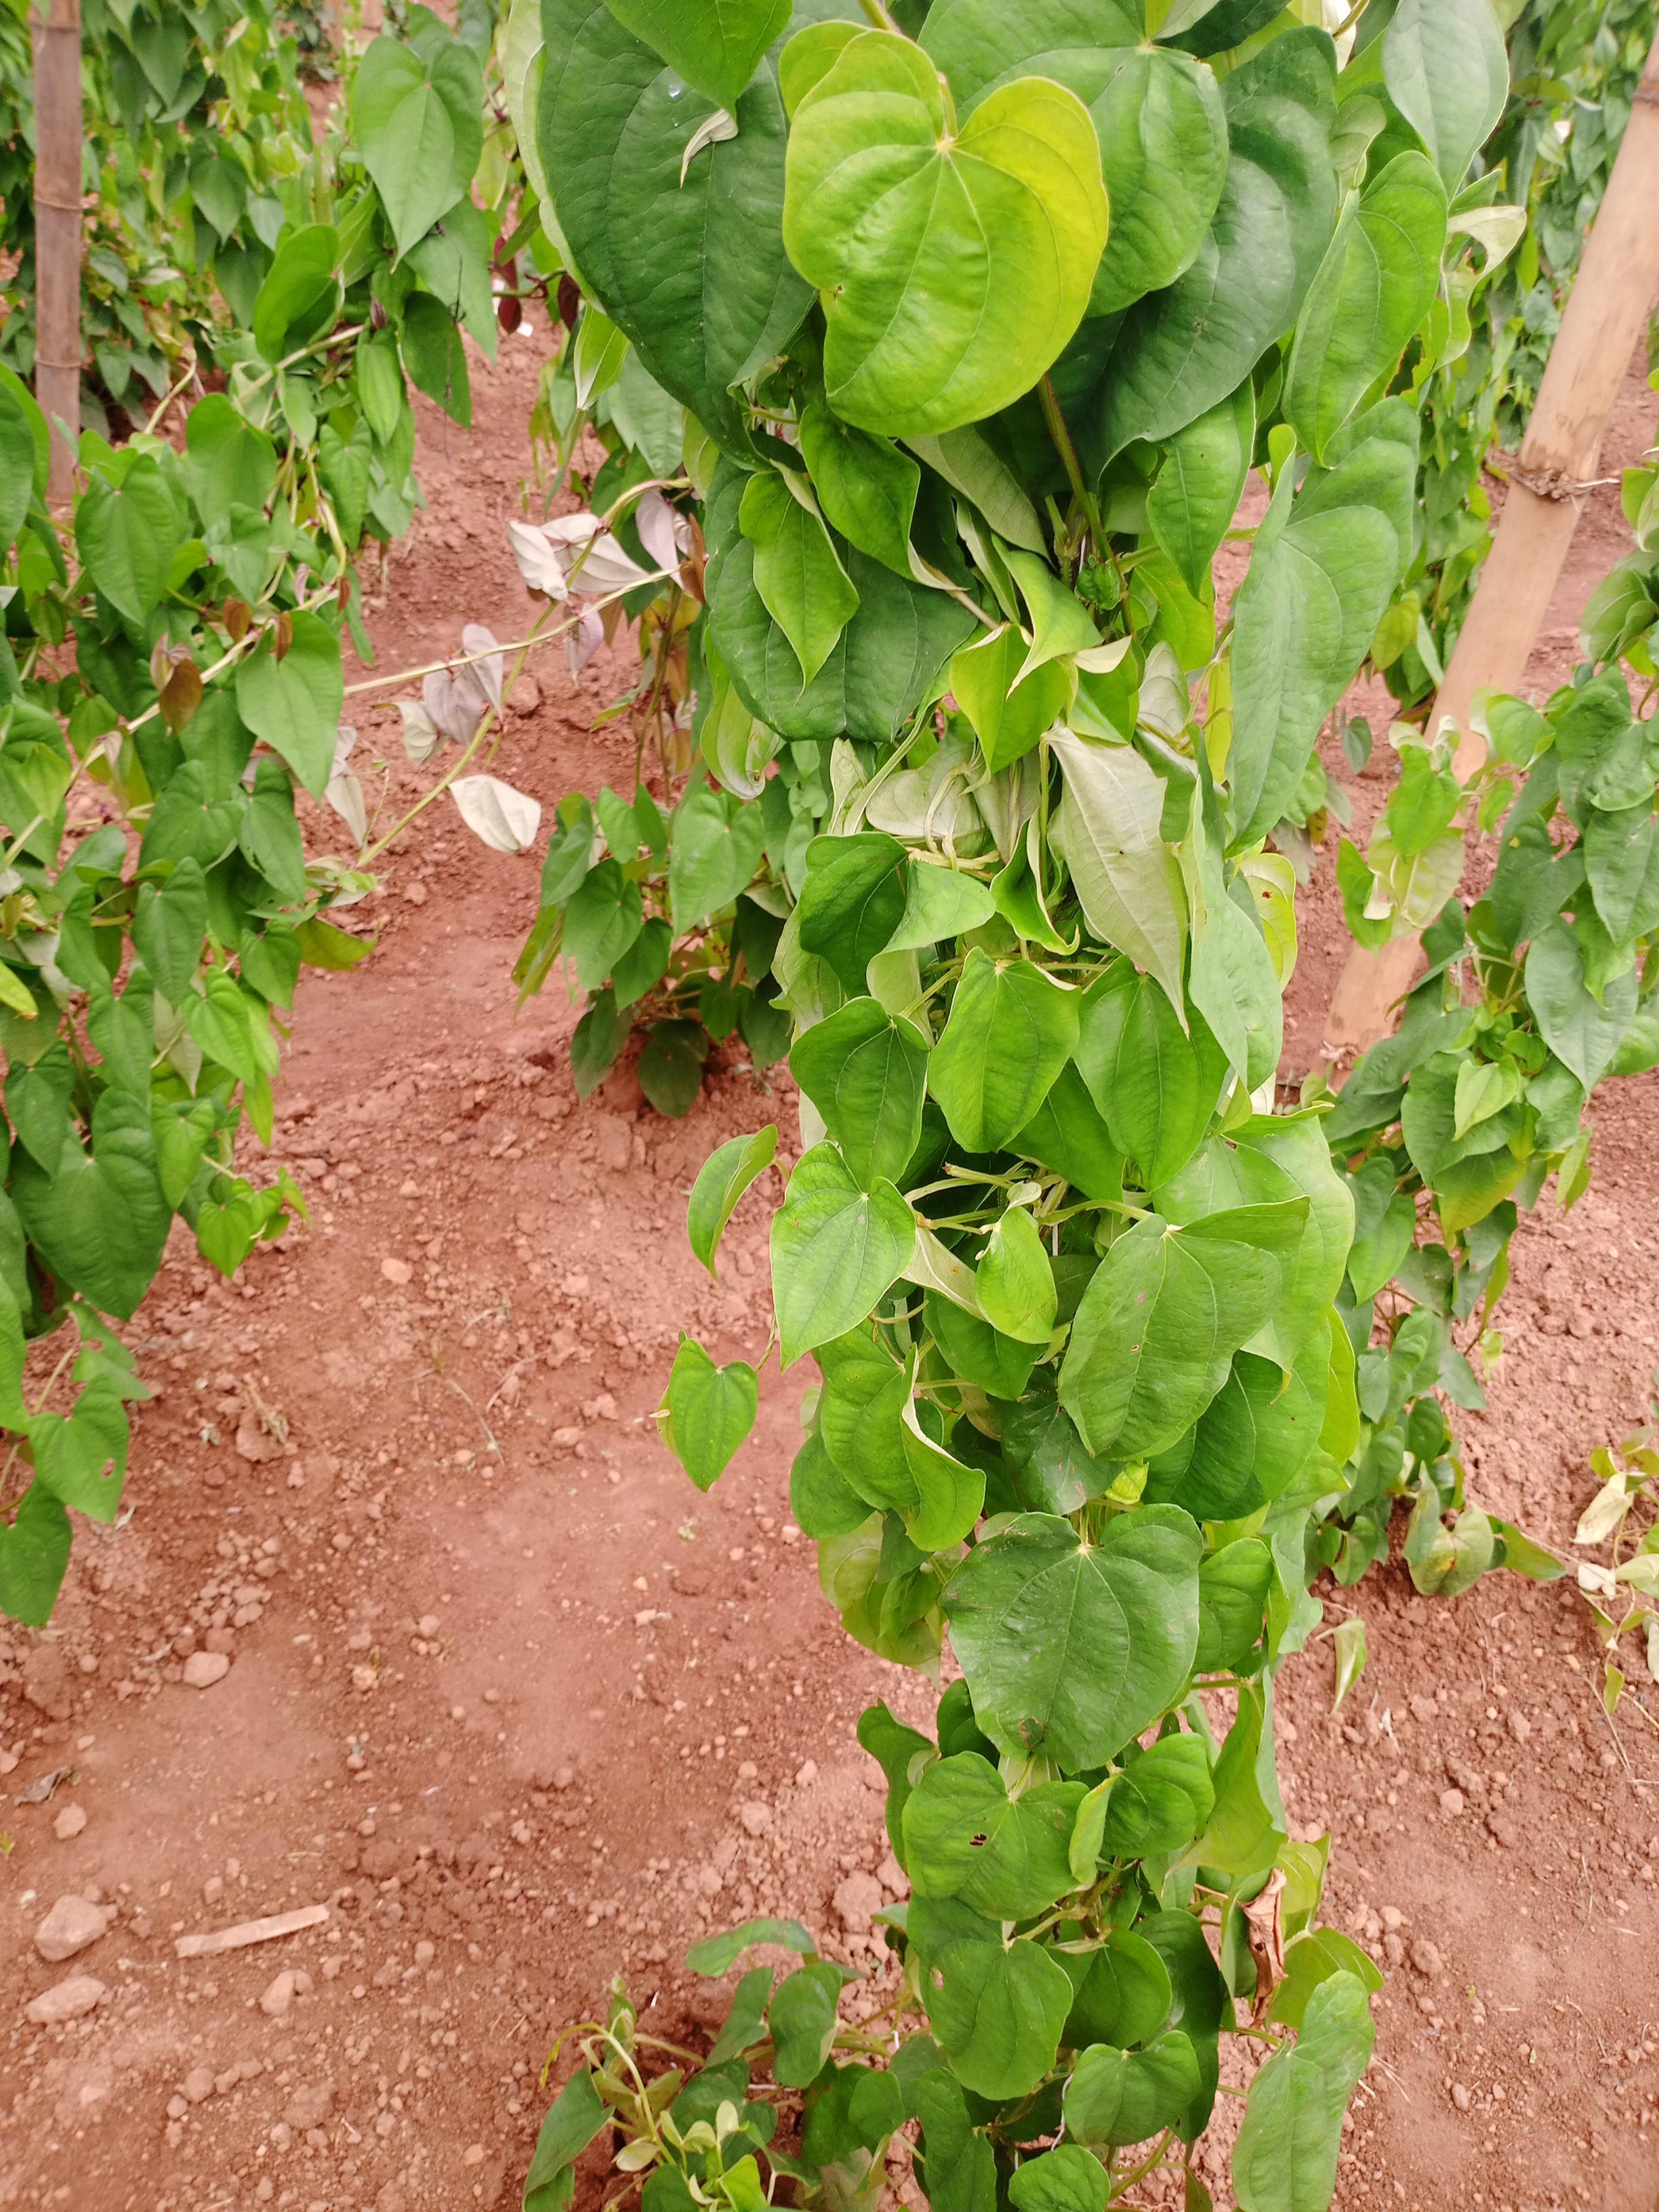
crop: yam
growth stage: vegetative
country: Nigeria
